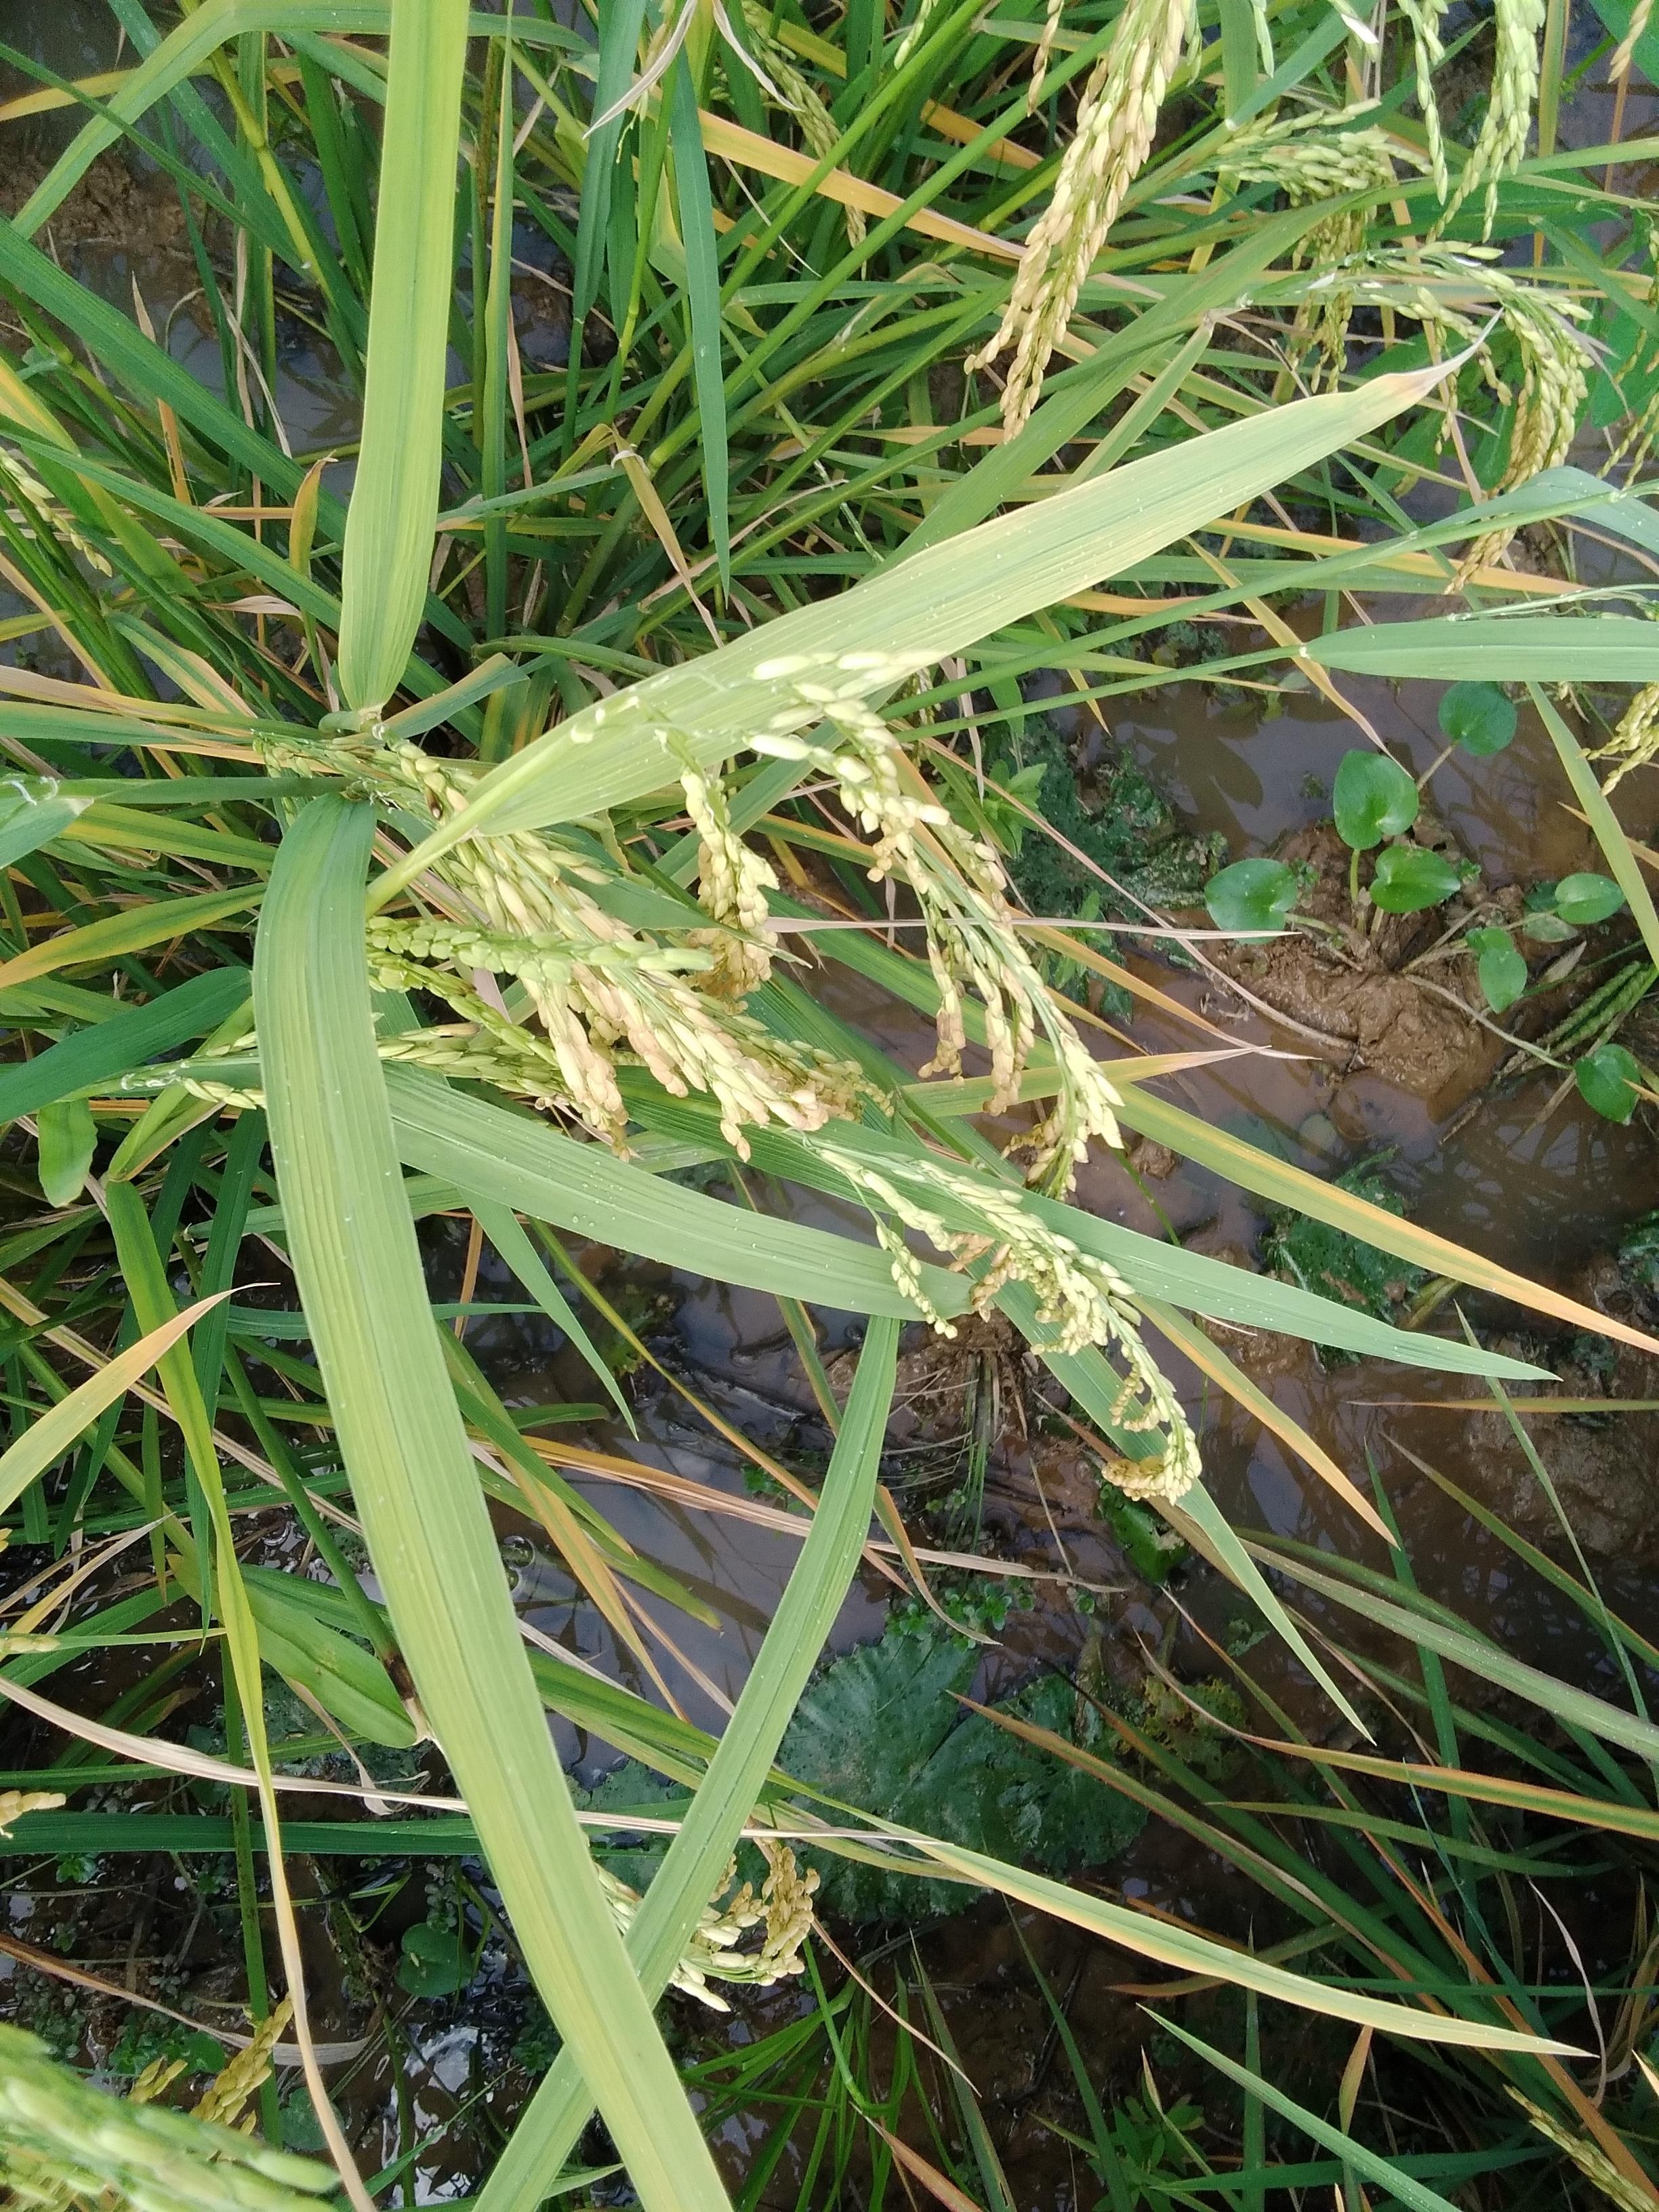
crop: rice
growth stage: ripening
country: Nigeria
